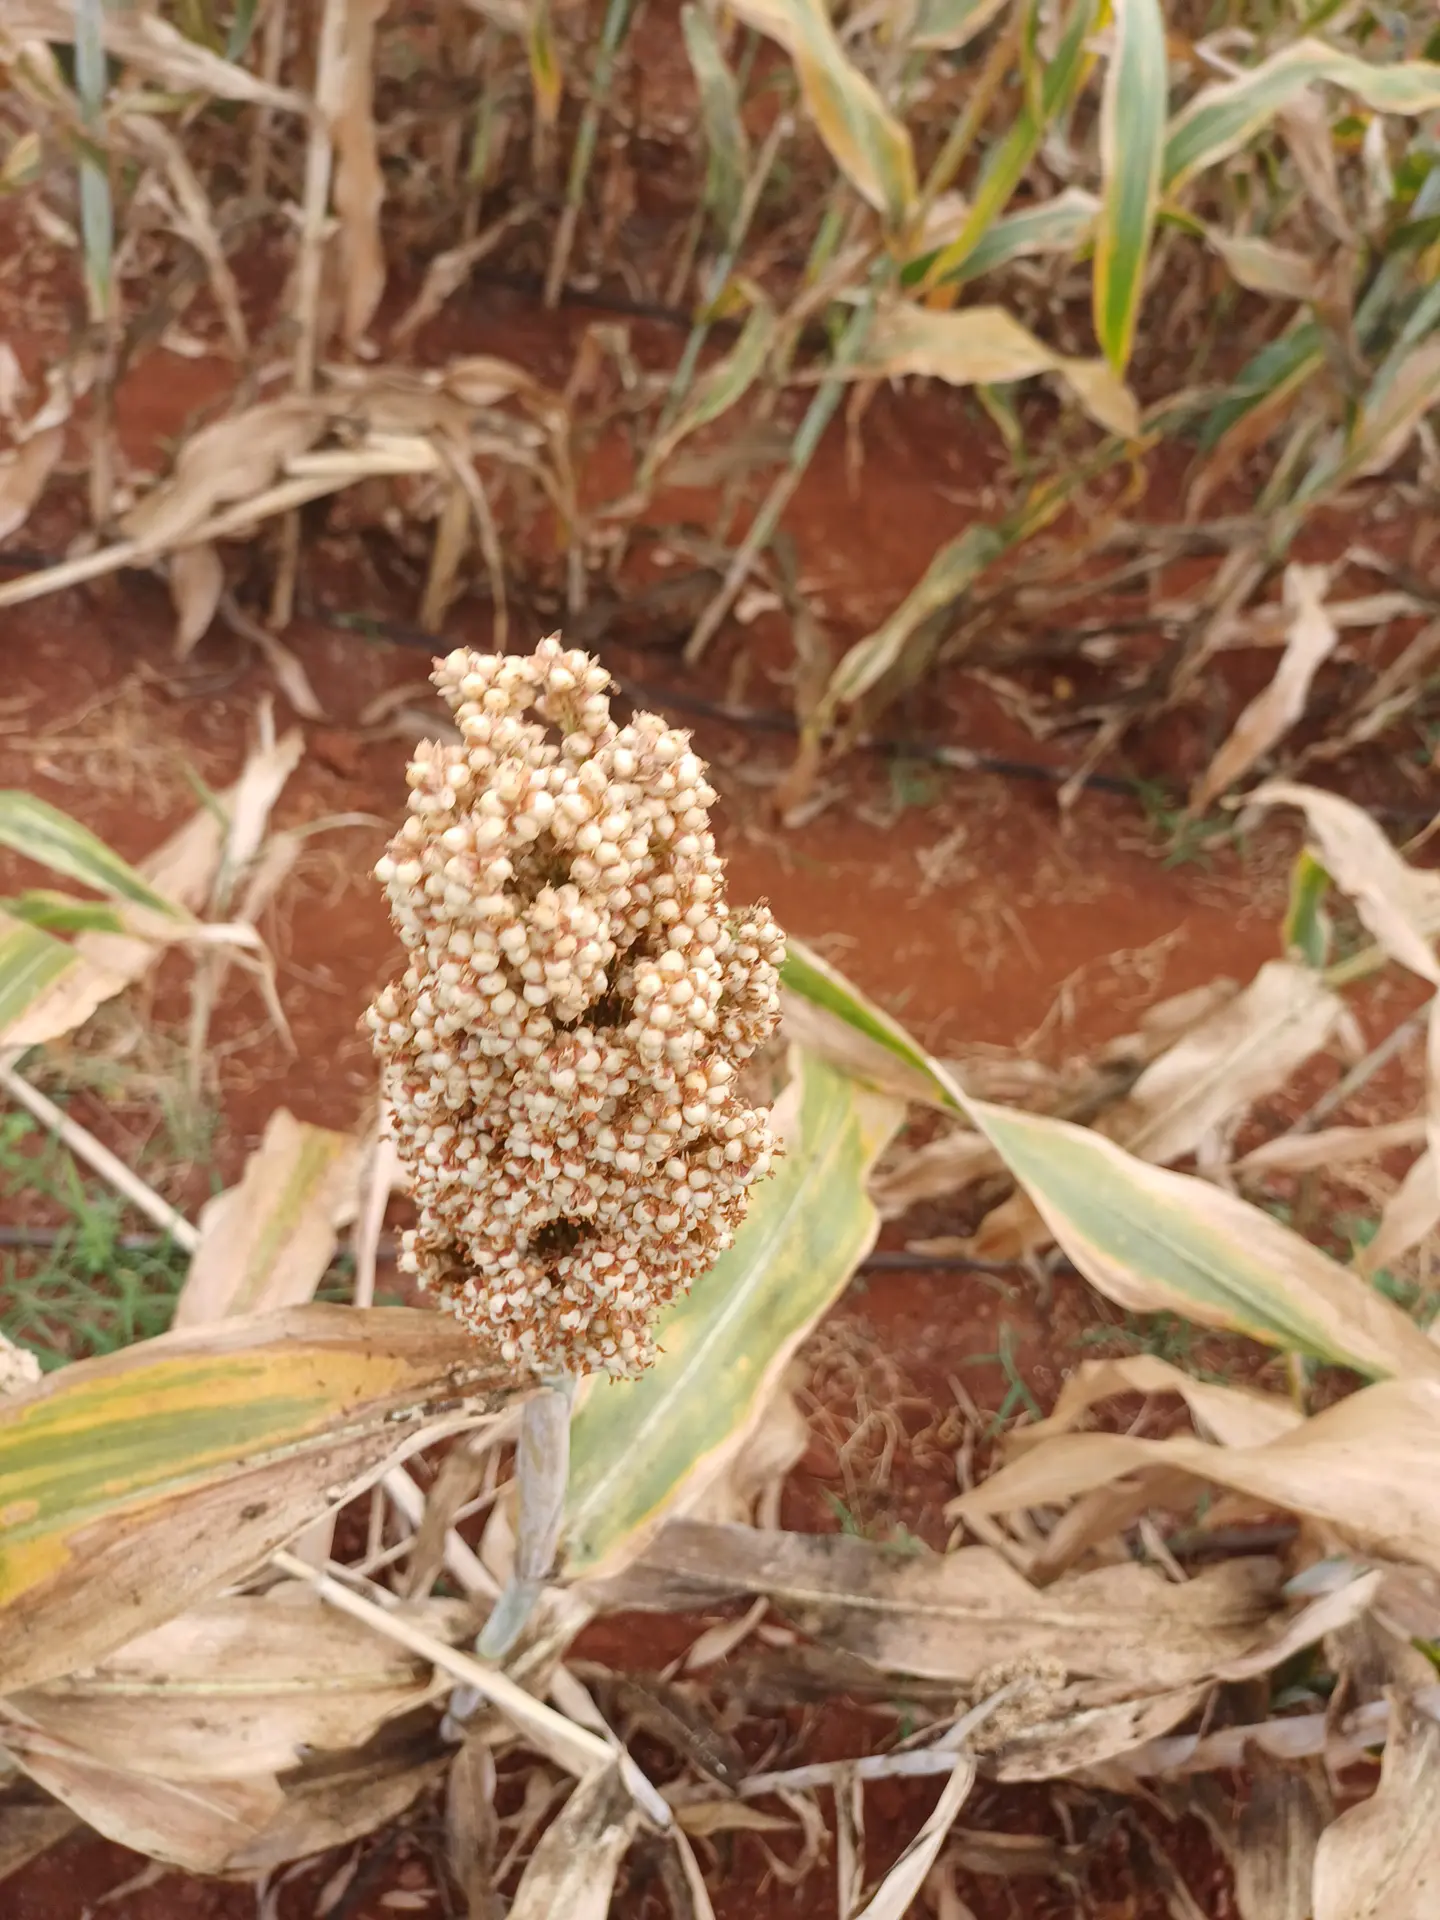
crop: sorghum
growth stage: maturity
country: Kenya
